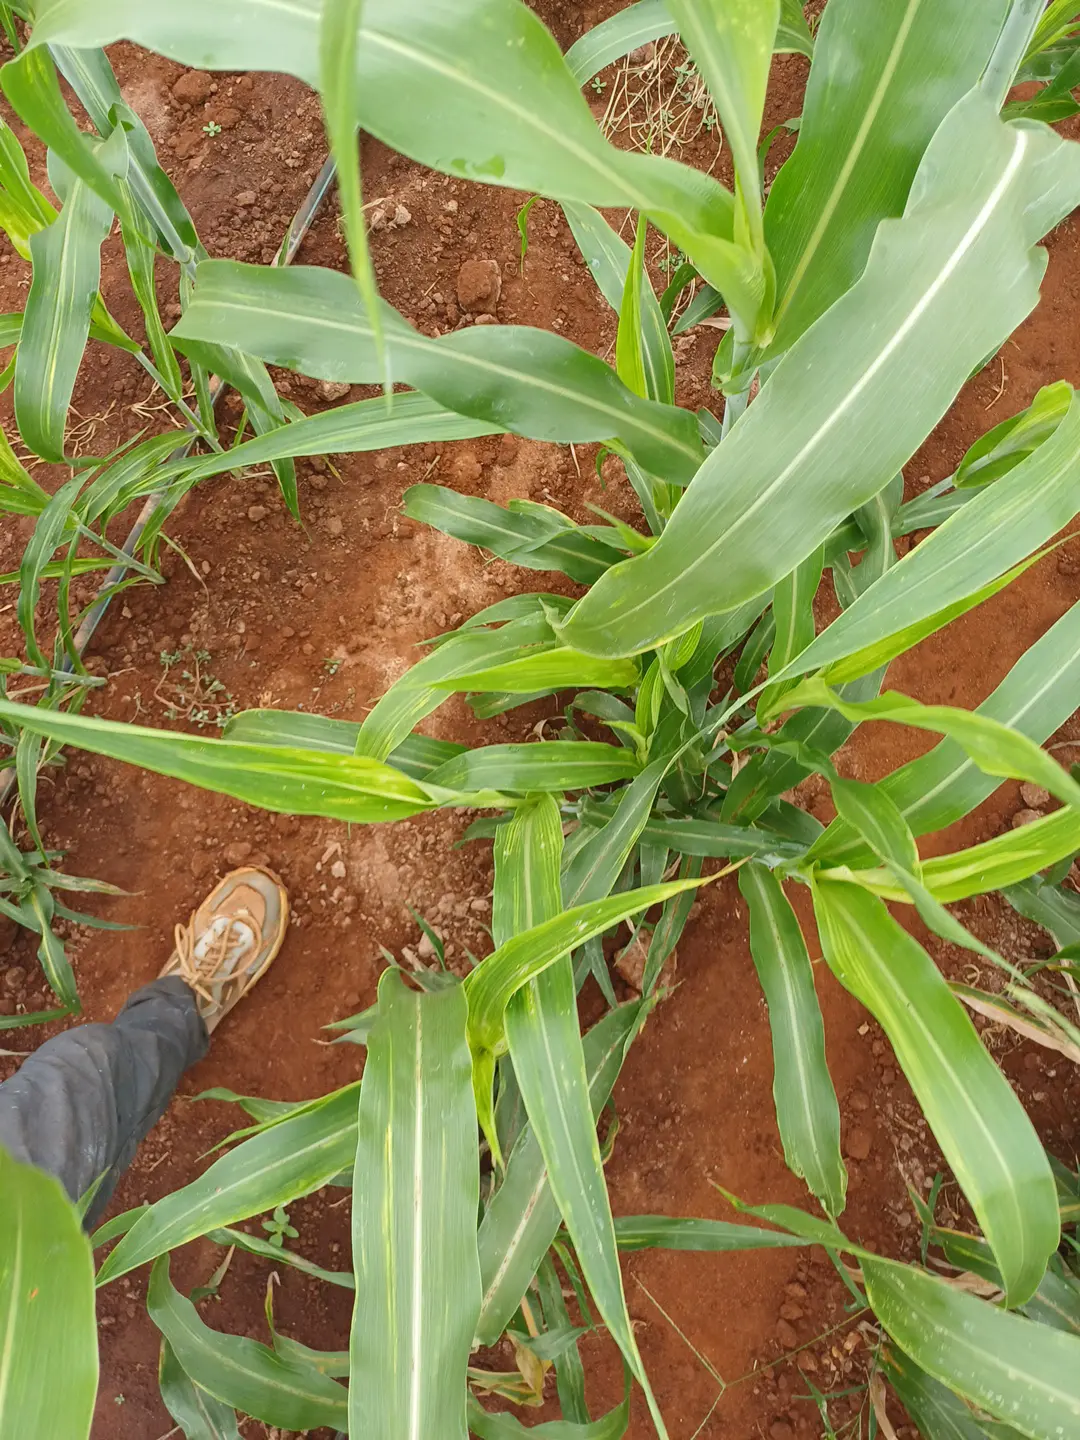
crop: sorghum
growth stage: heading tuber
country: Kenya
